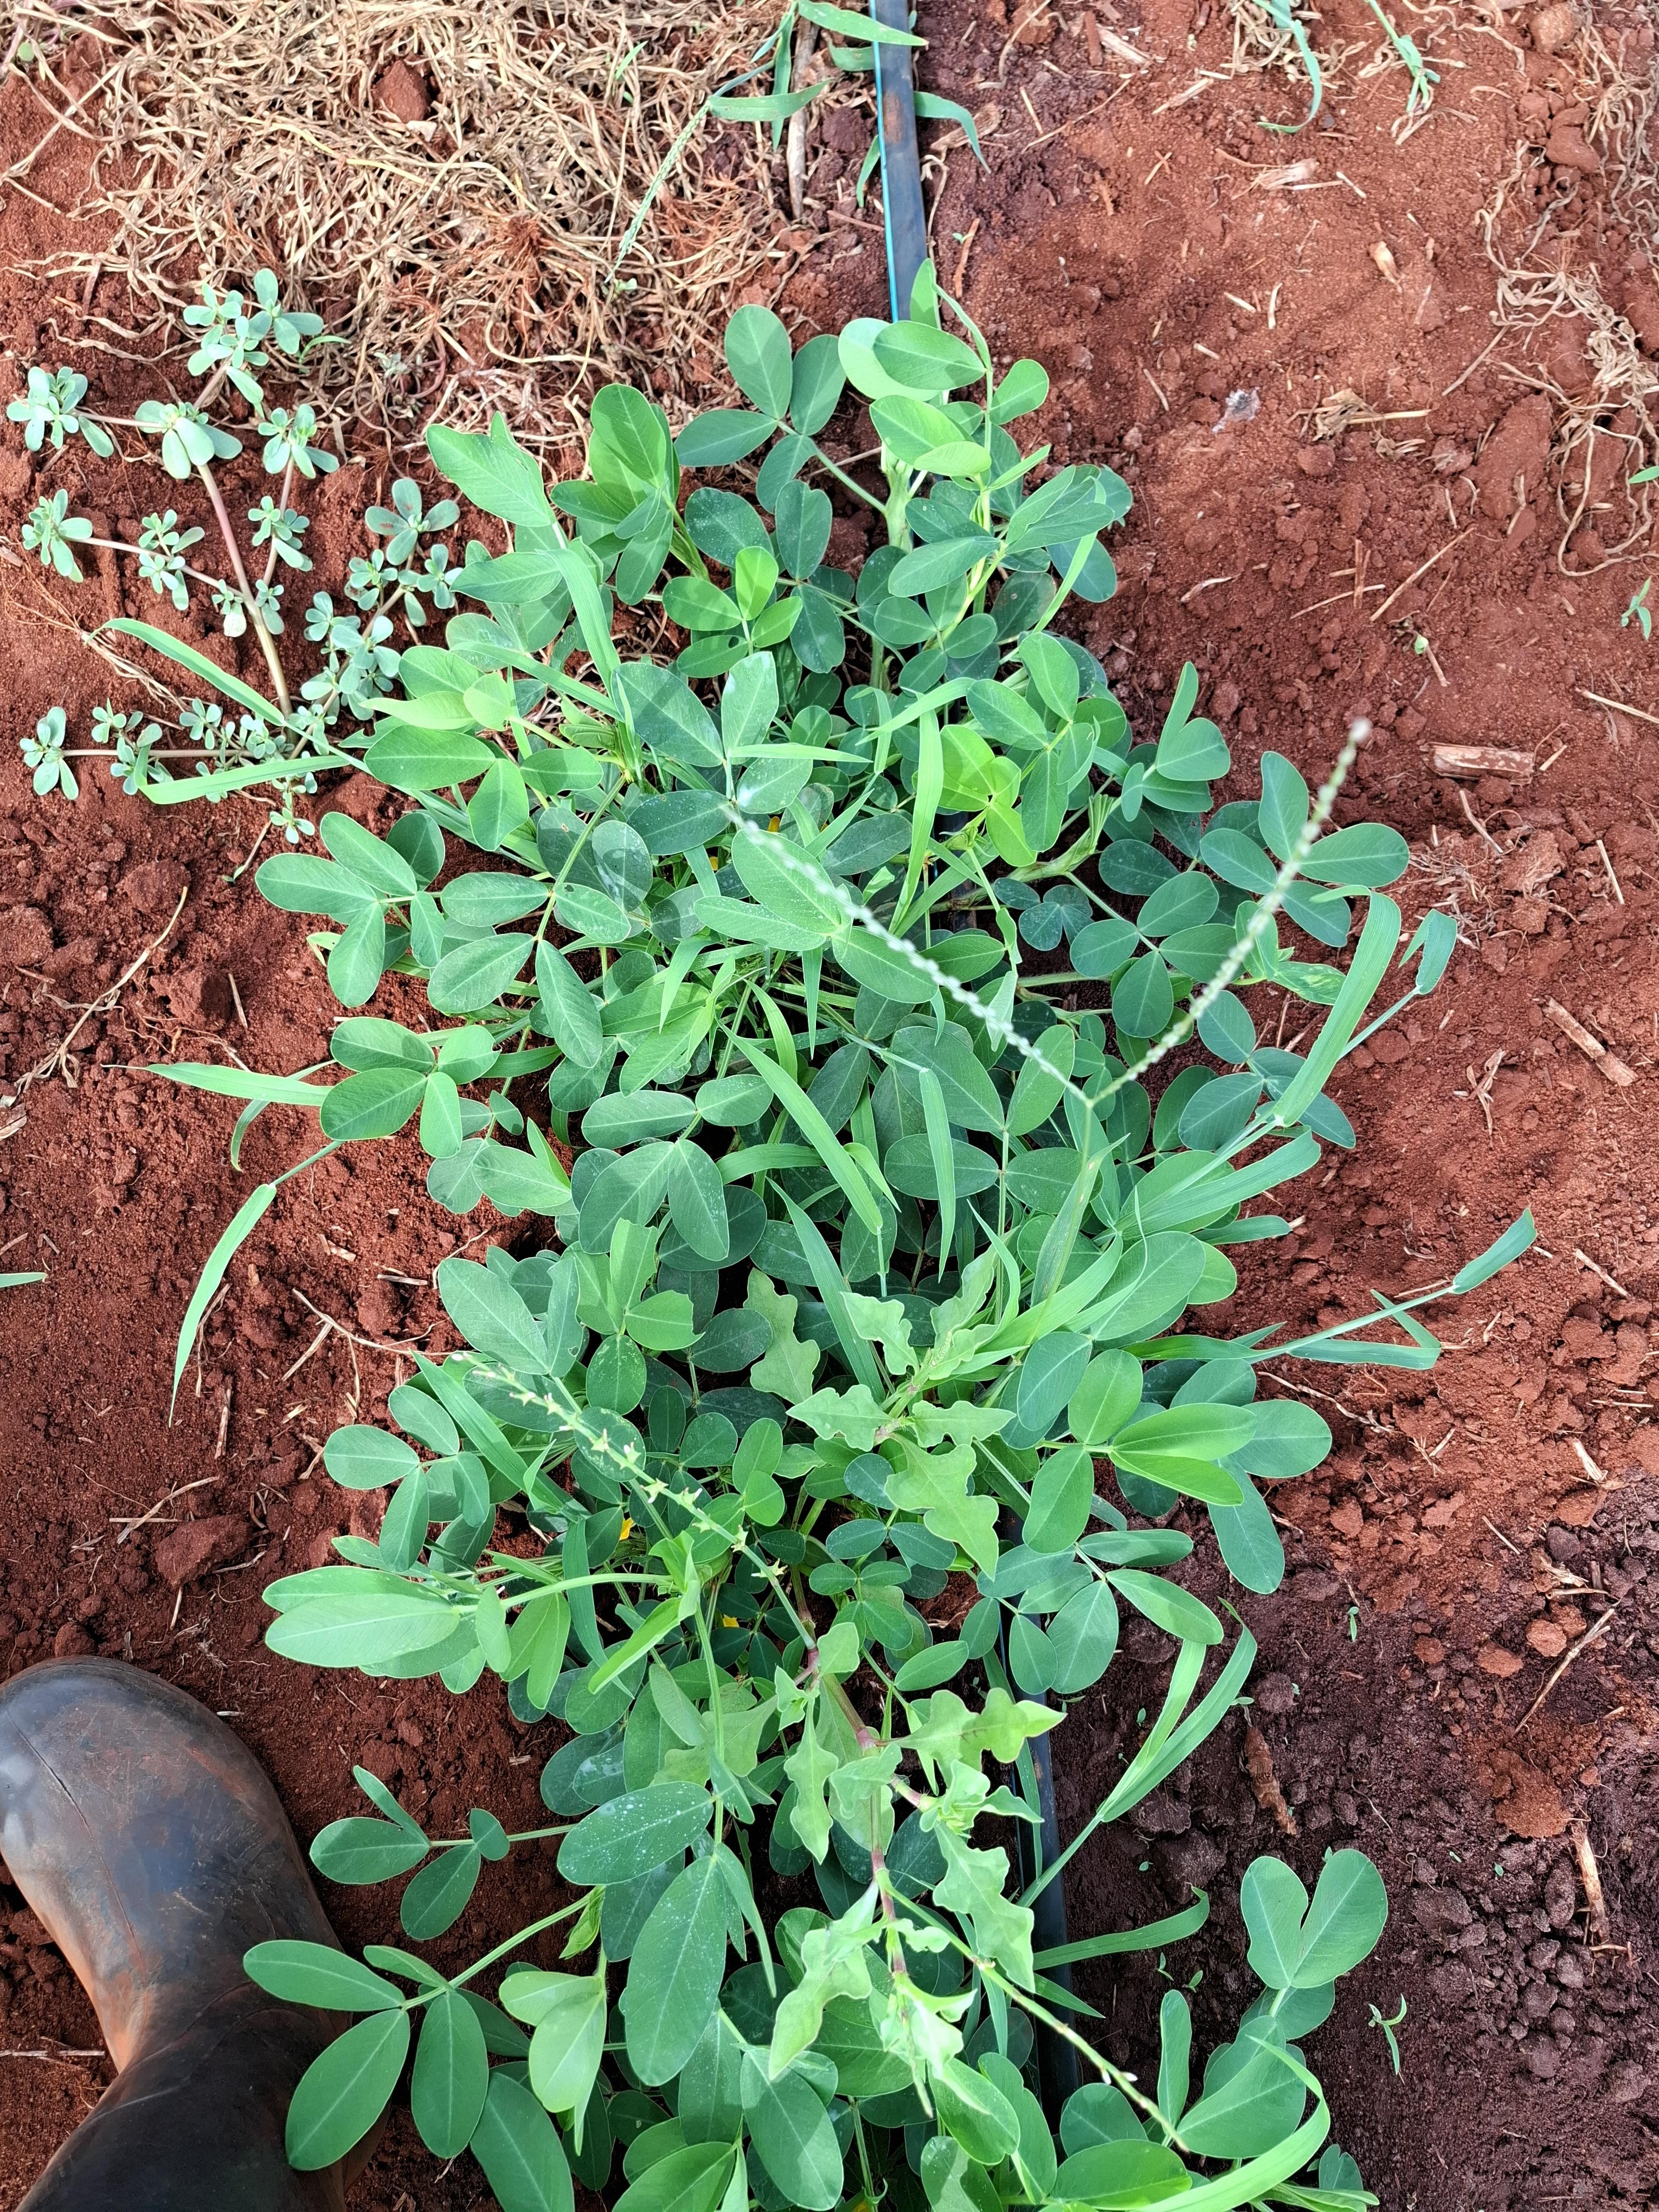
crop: groundnut
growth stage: flowering
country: Kenya
